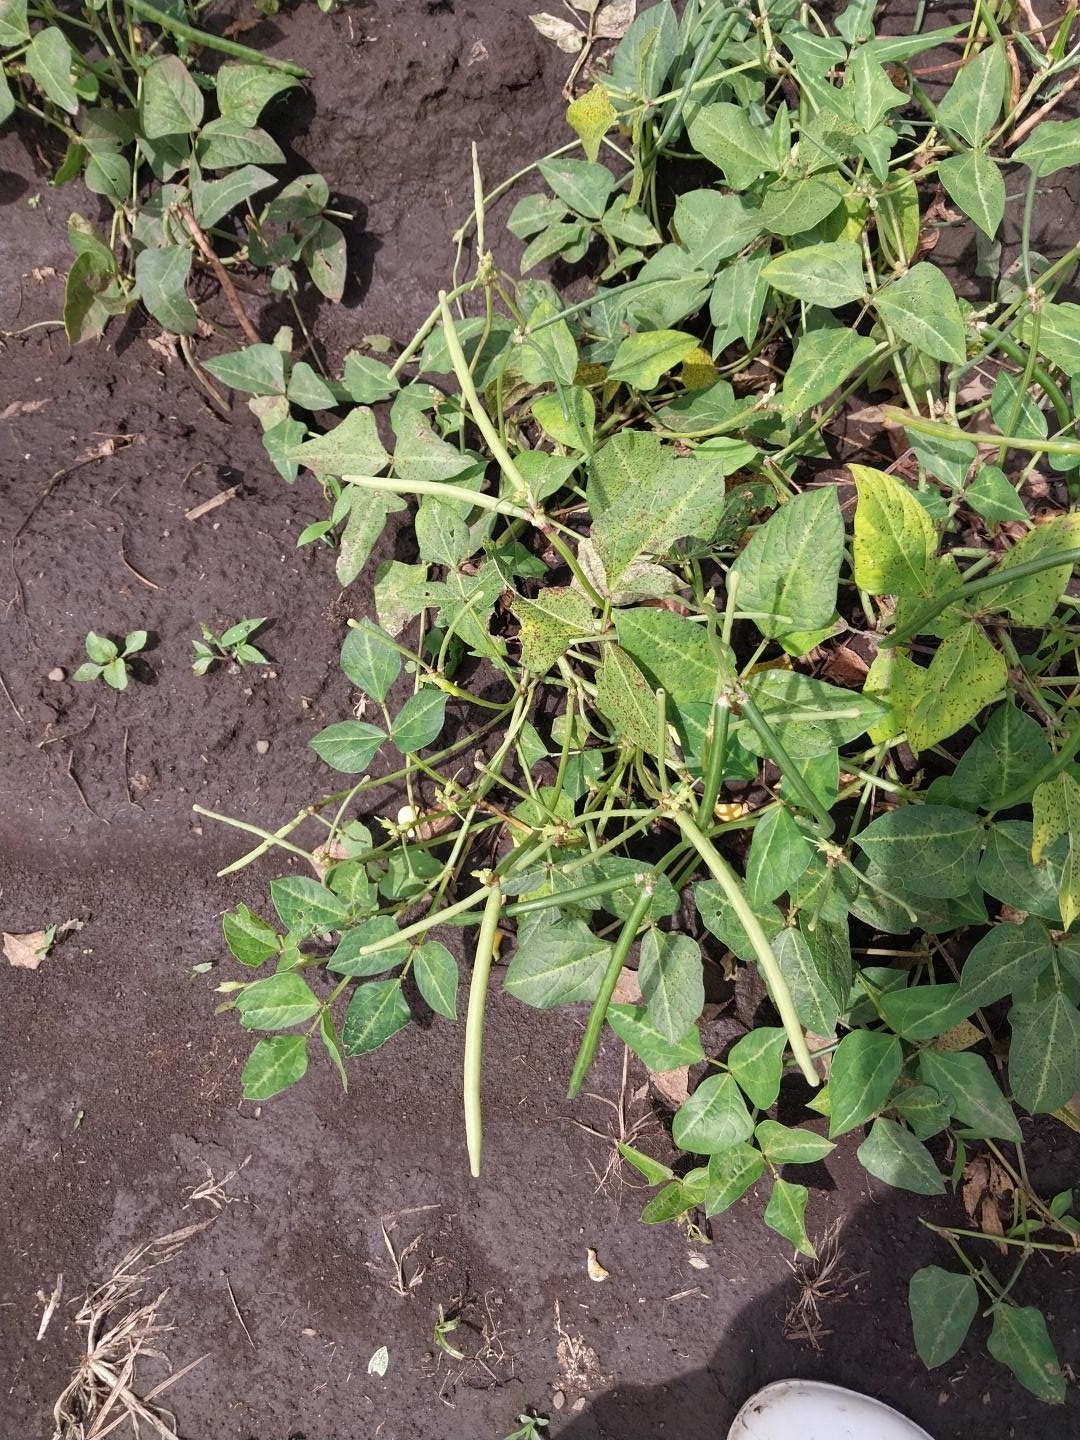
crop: cowpea
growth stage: development pod
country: Tanzania
